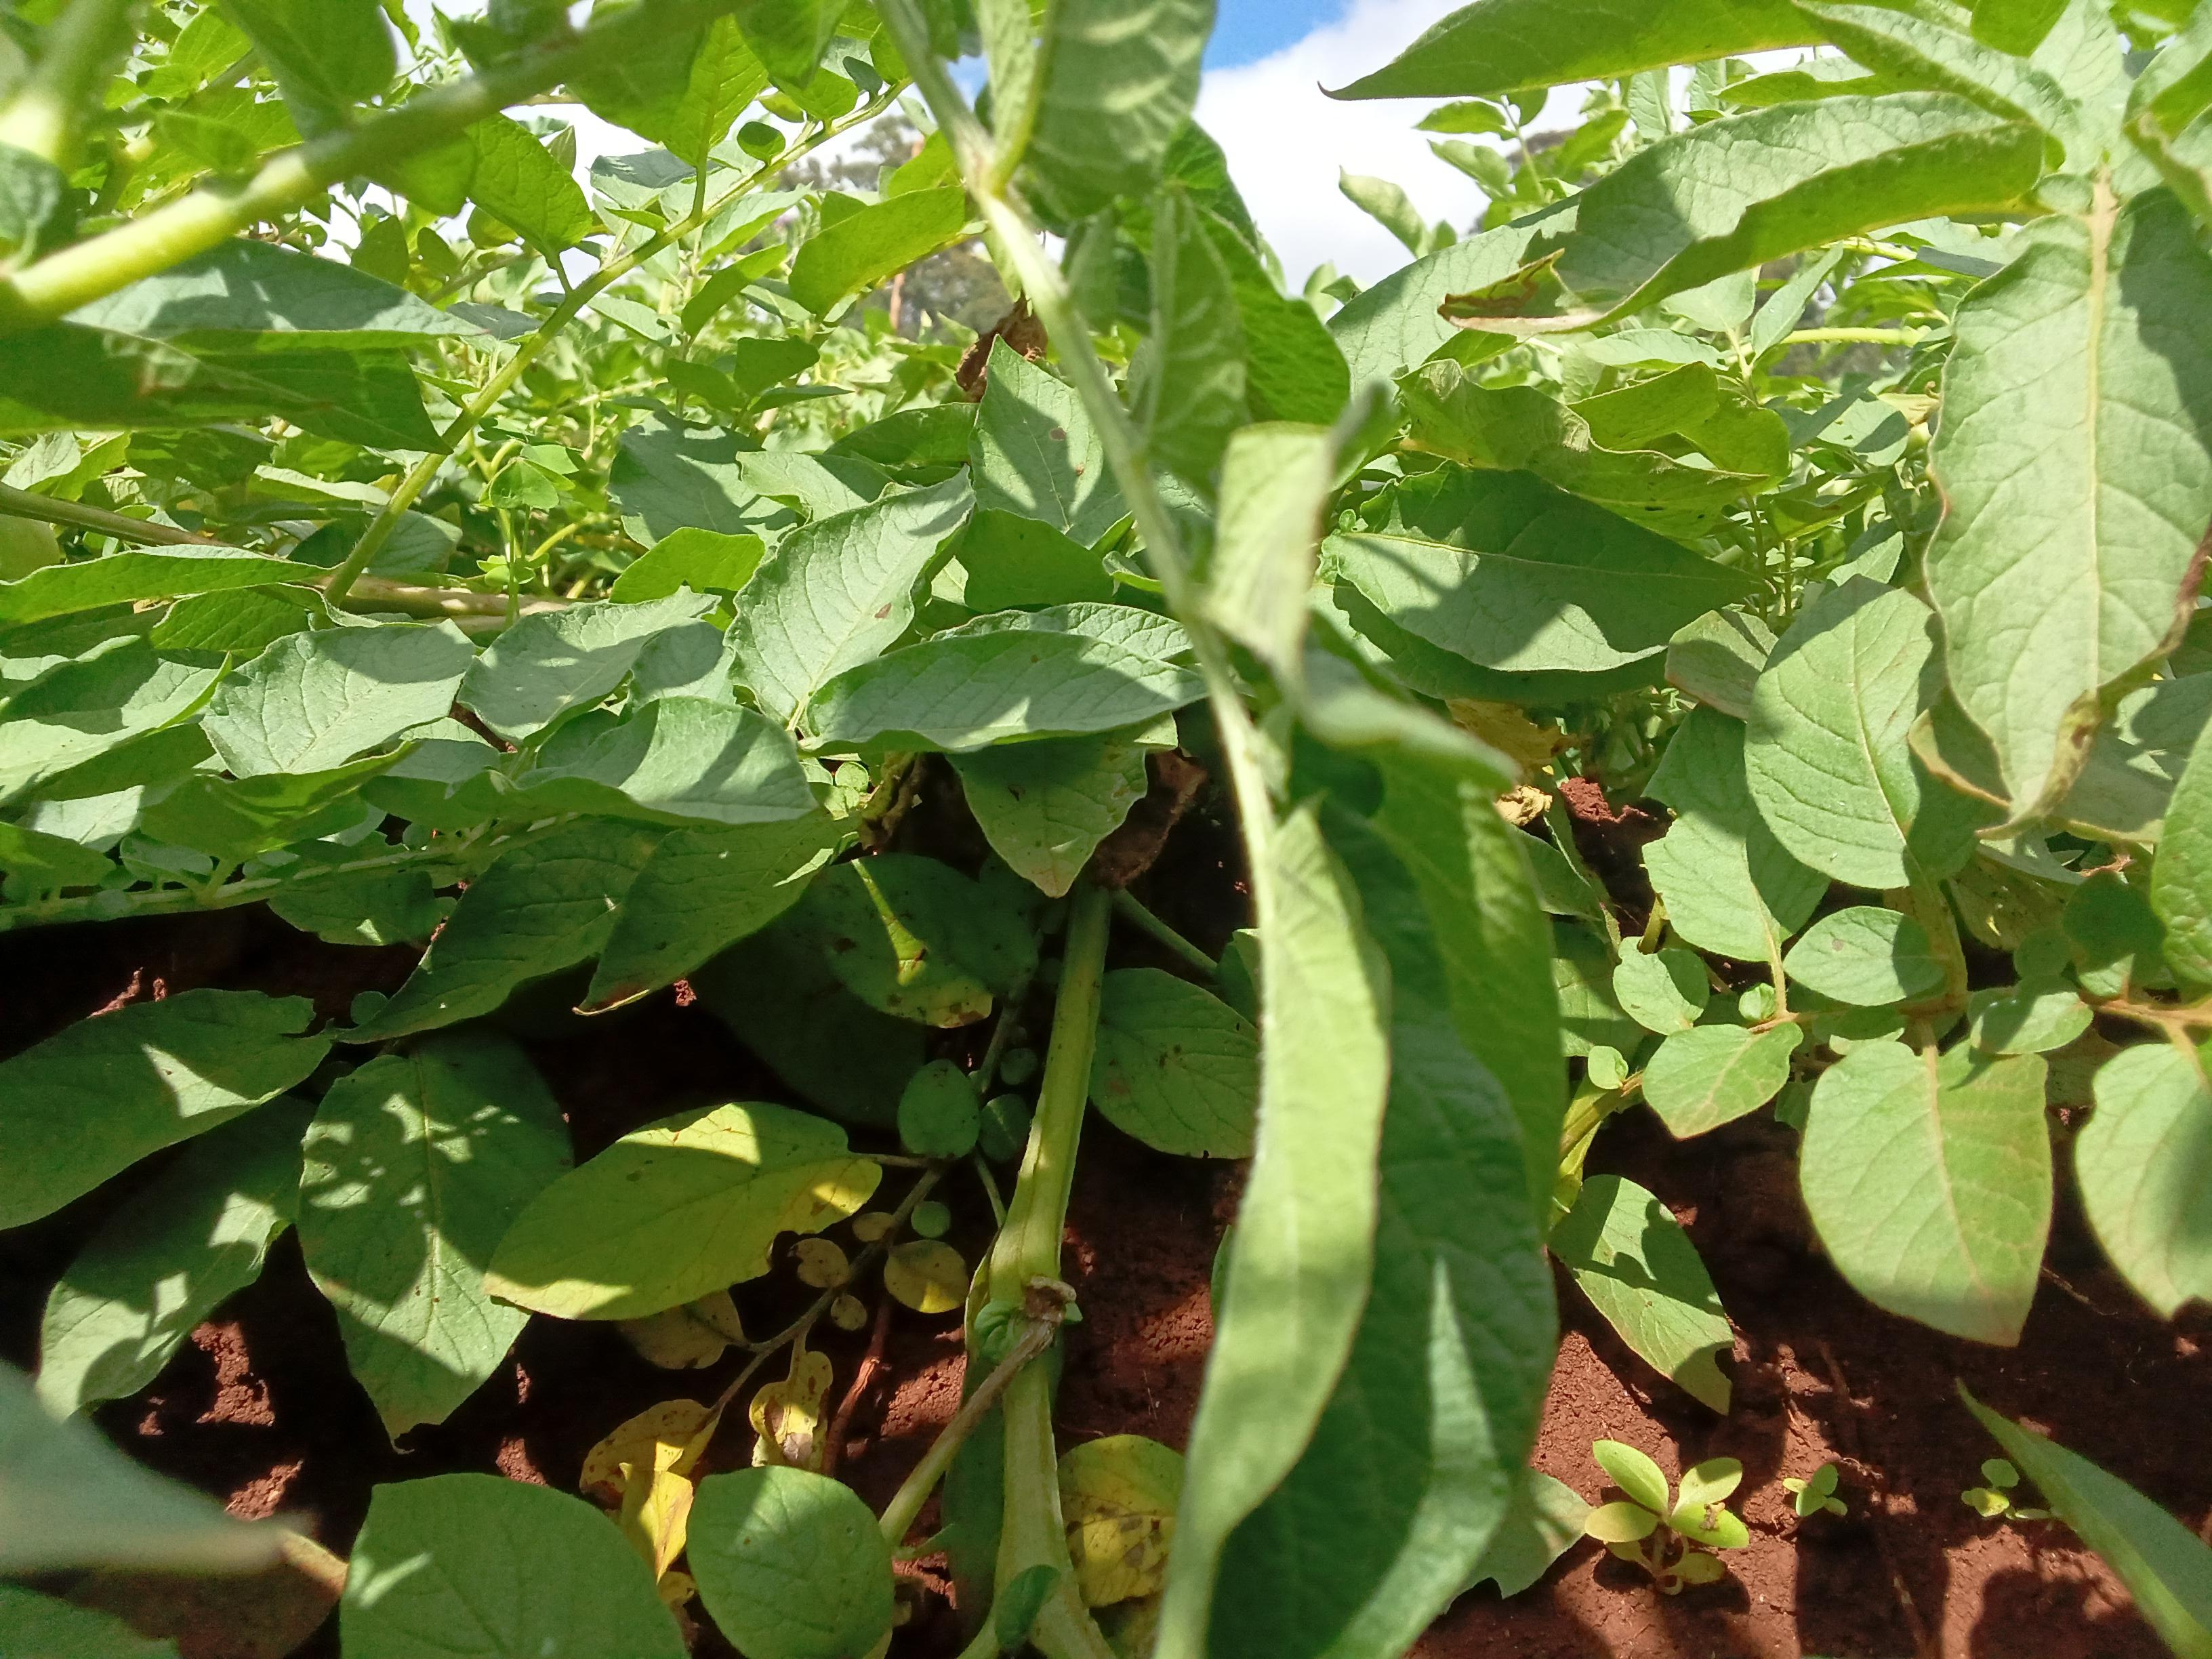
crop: potato
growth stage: flowering
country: Kenya
